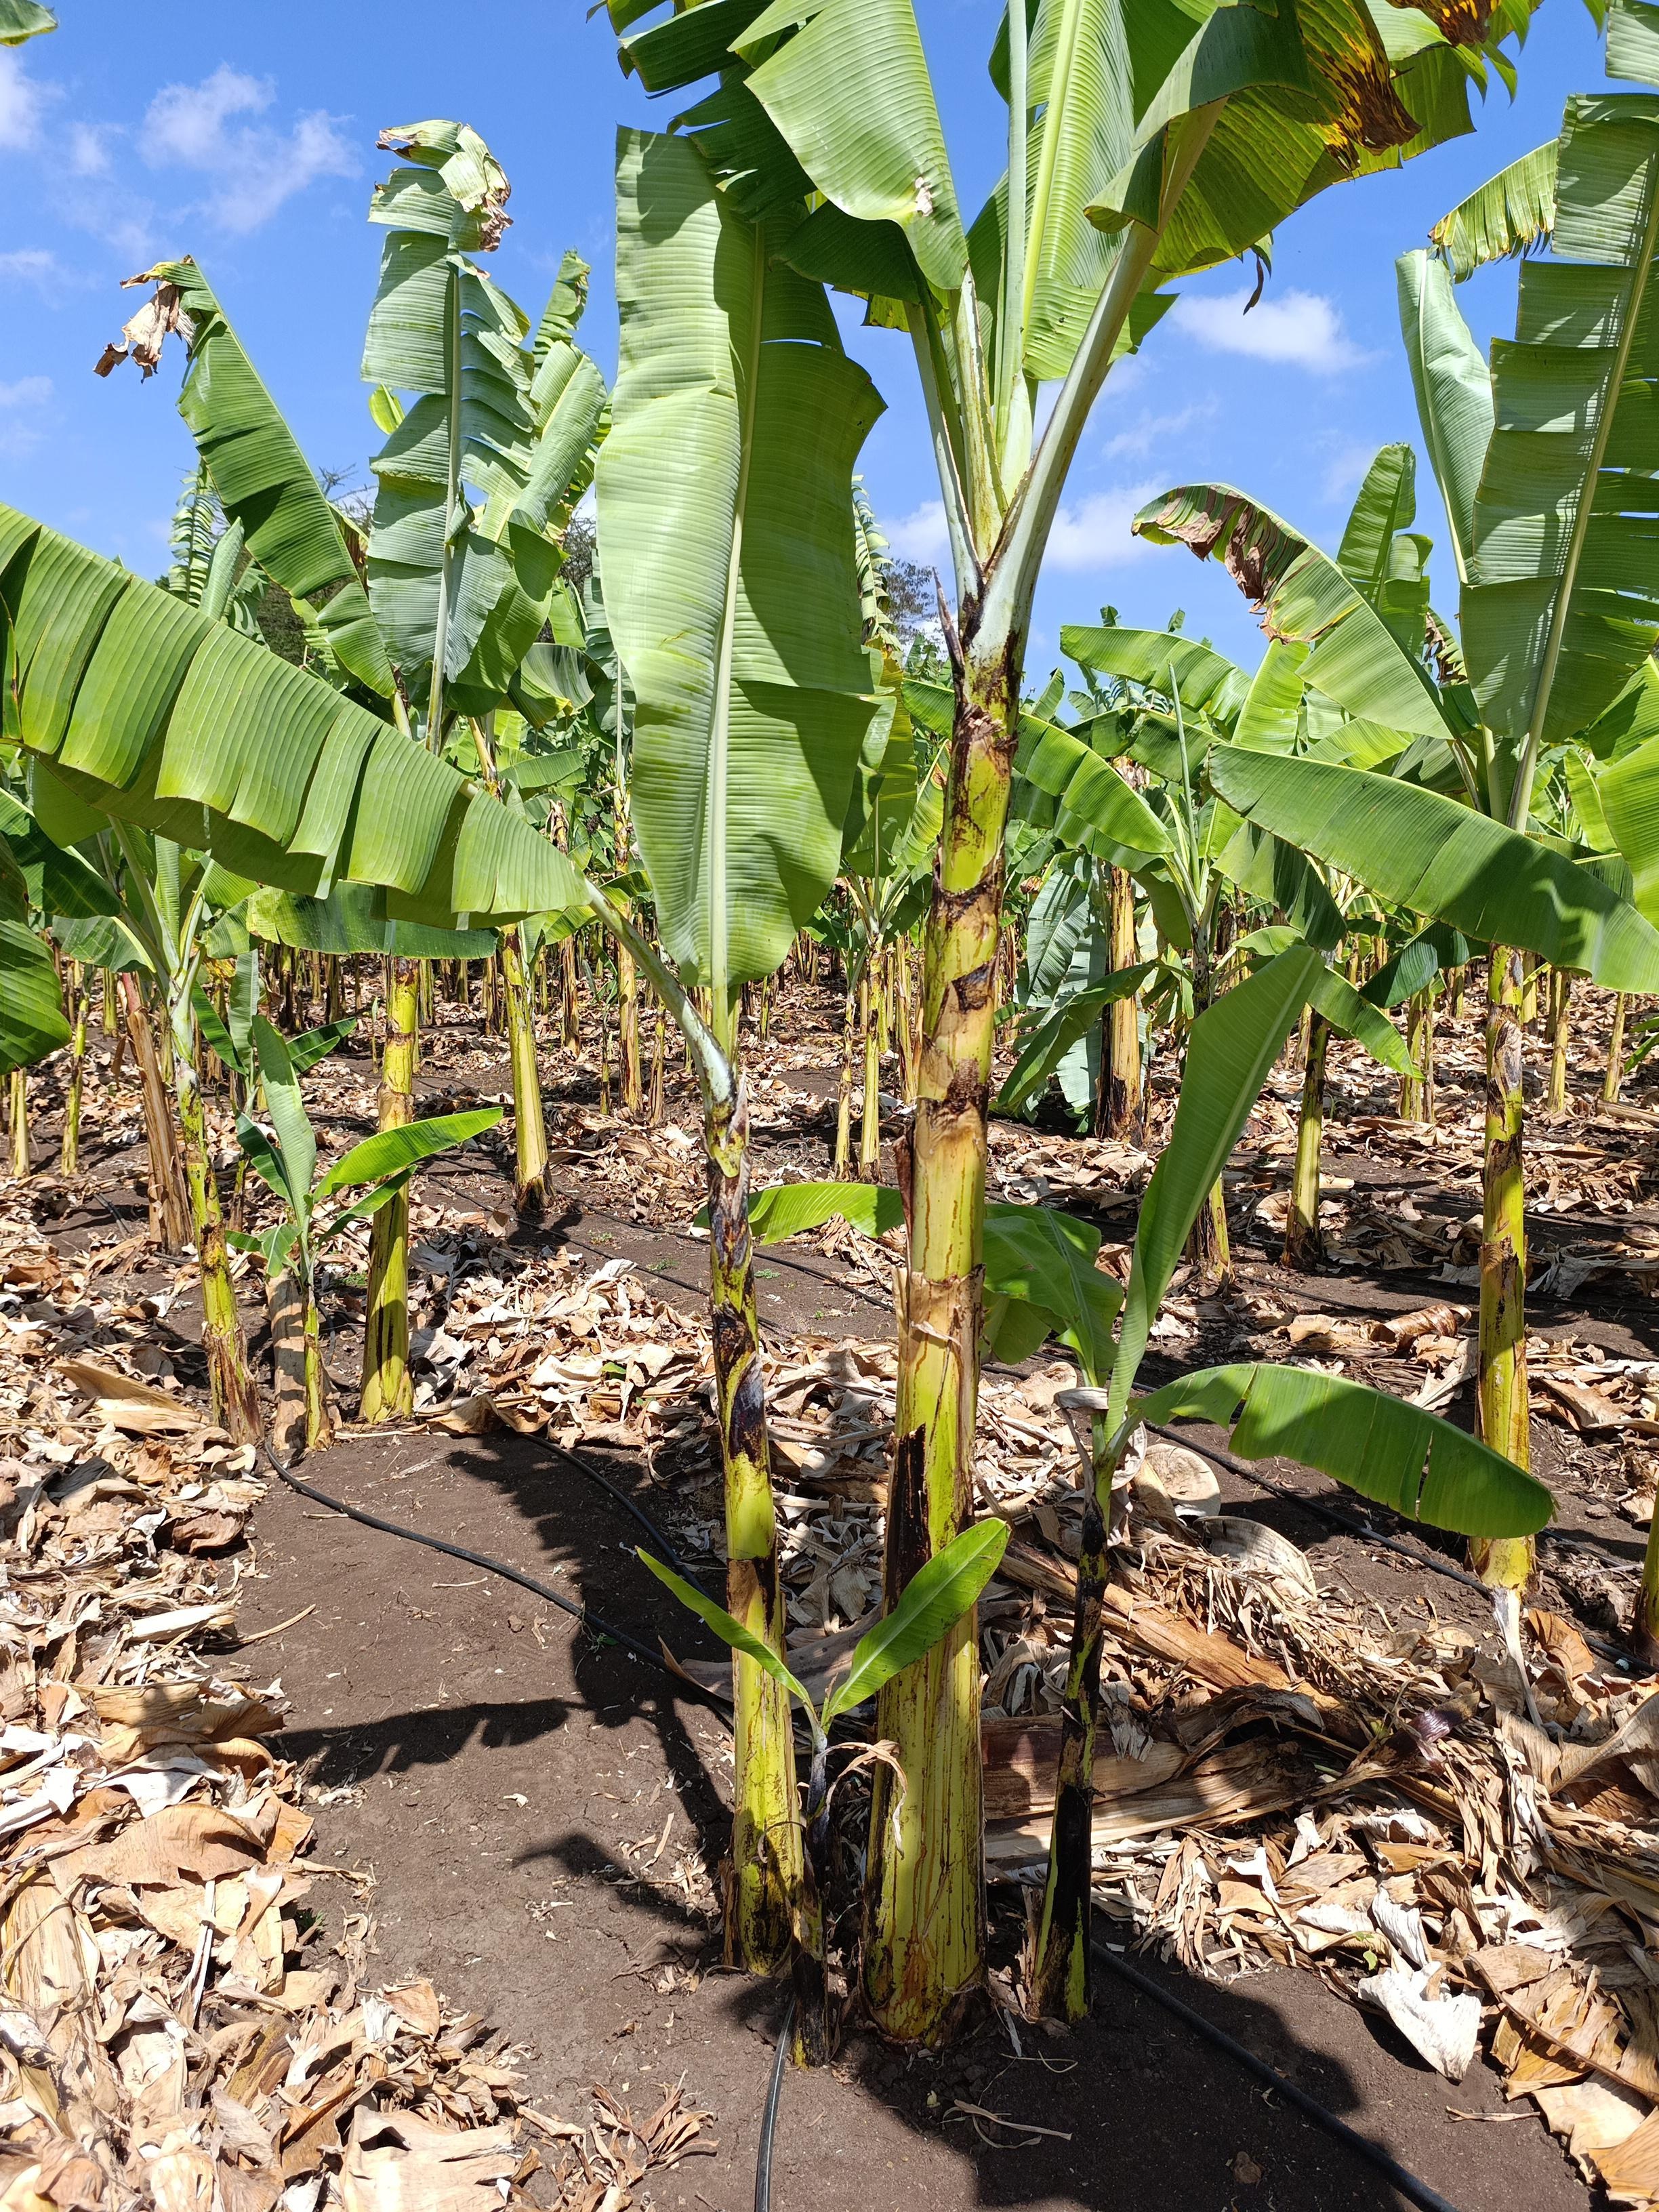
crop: banana
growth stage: vegetative
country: Tanzania
